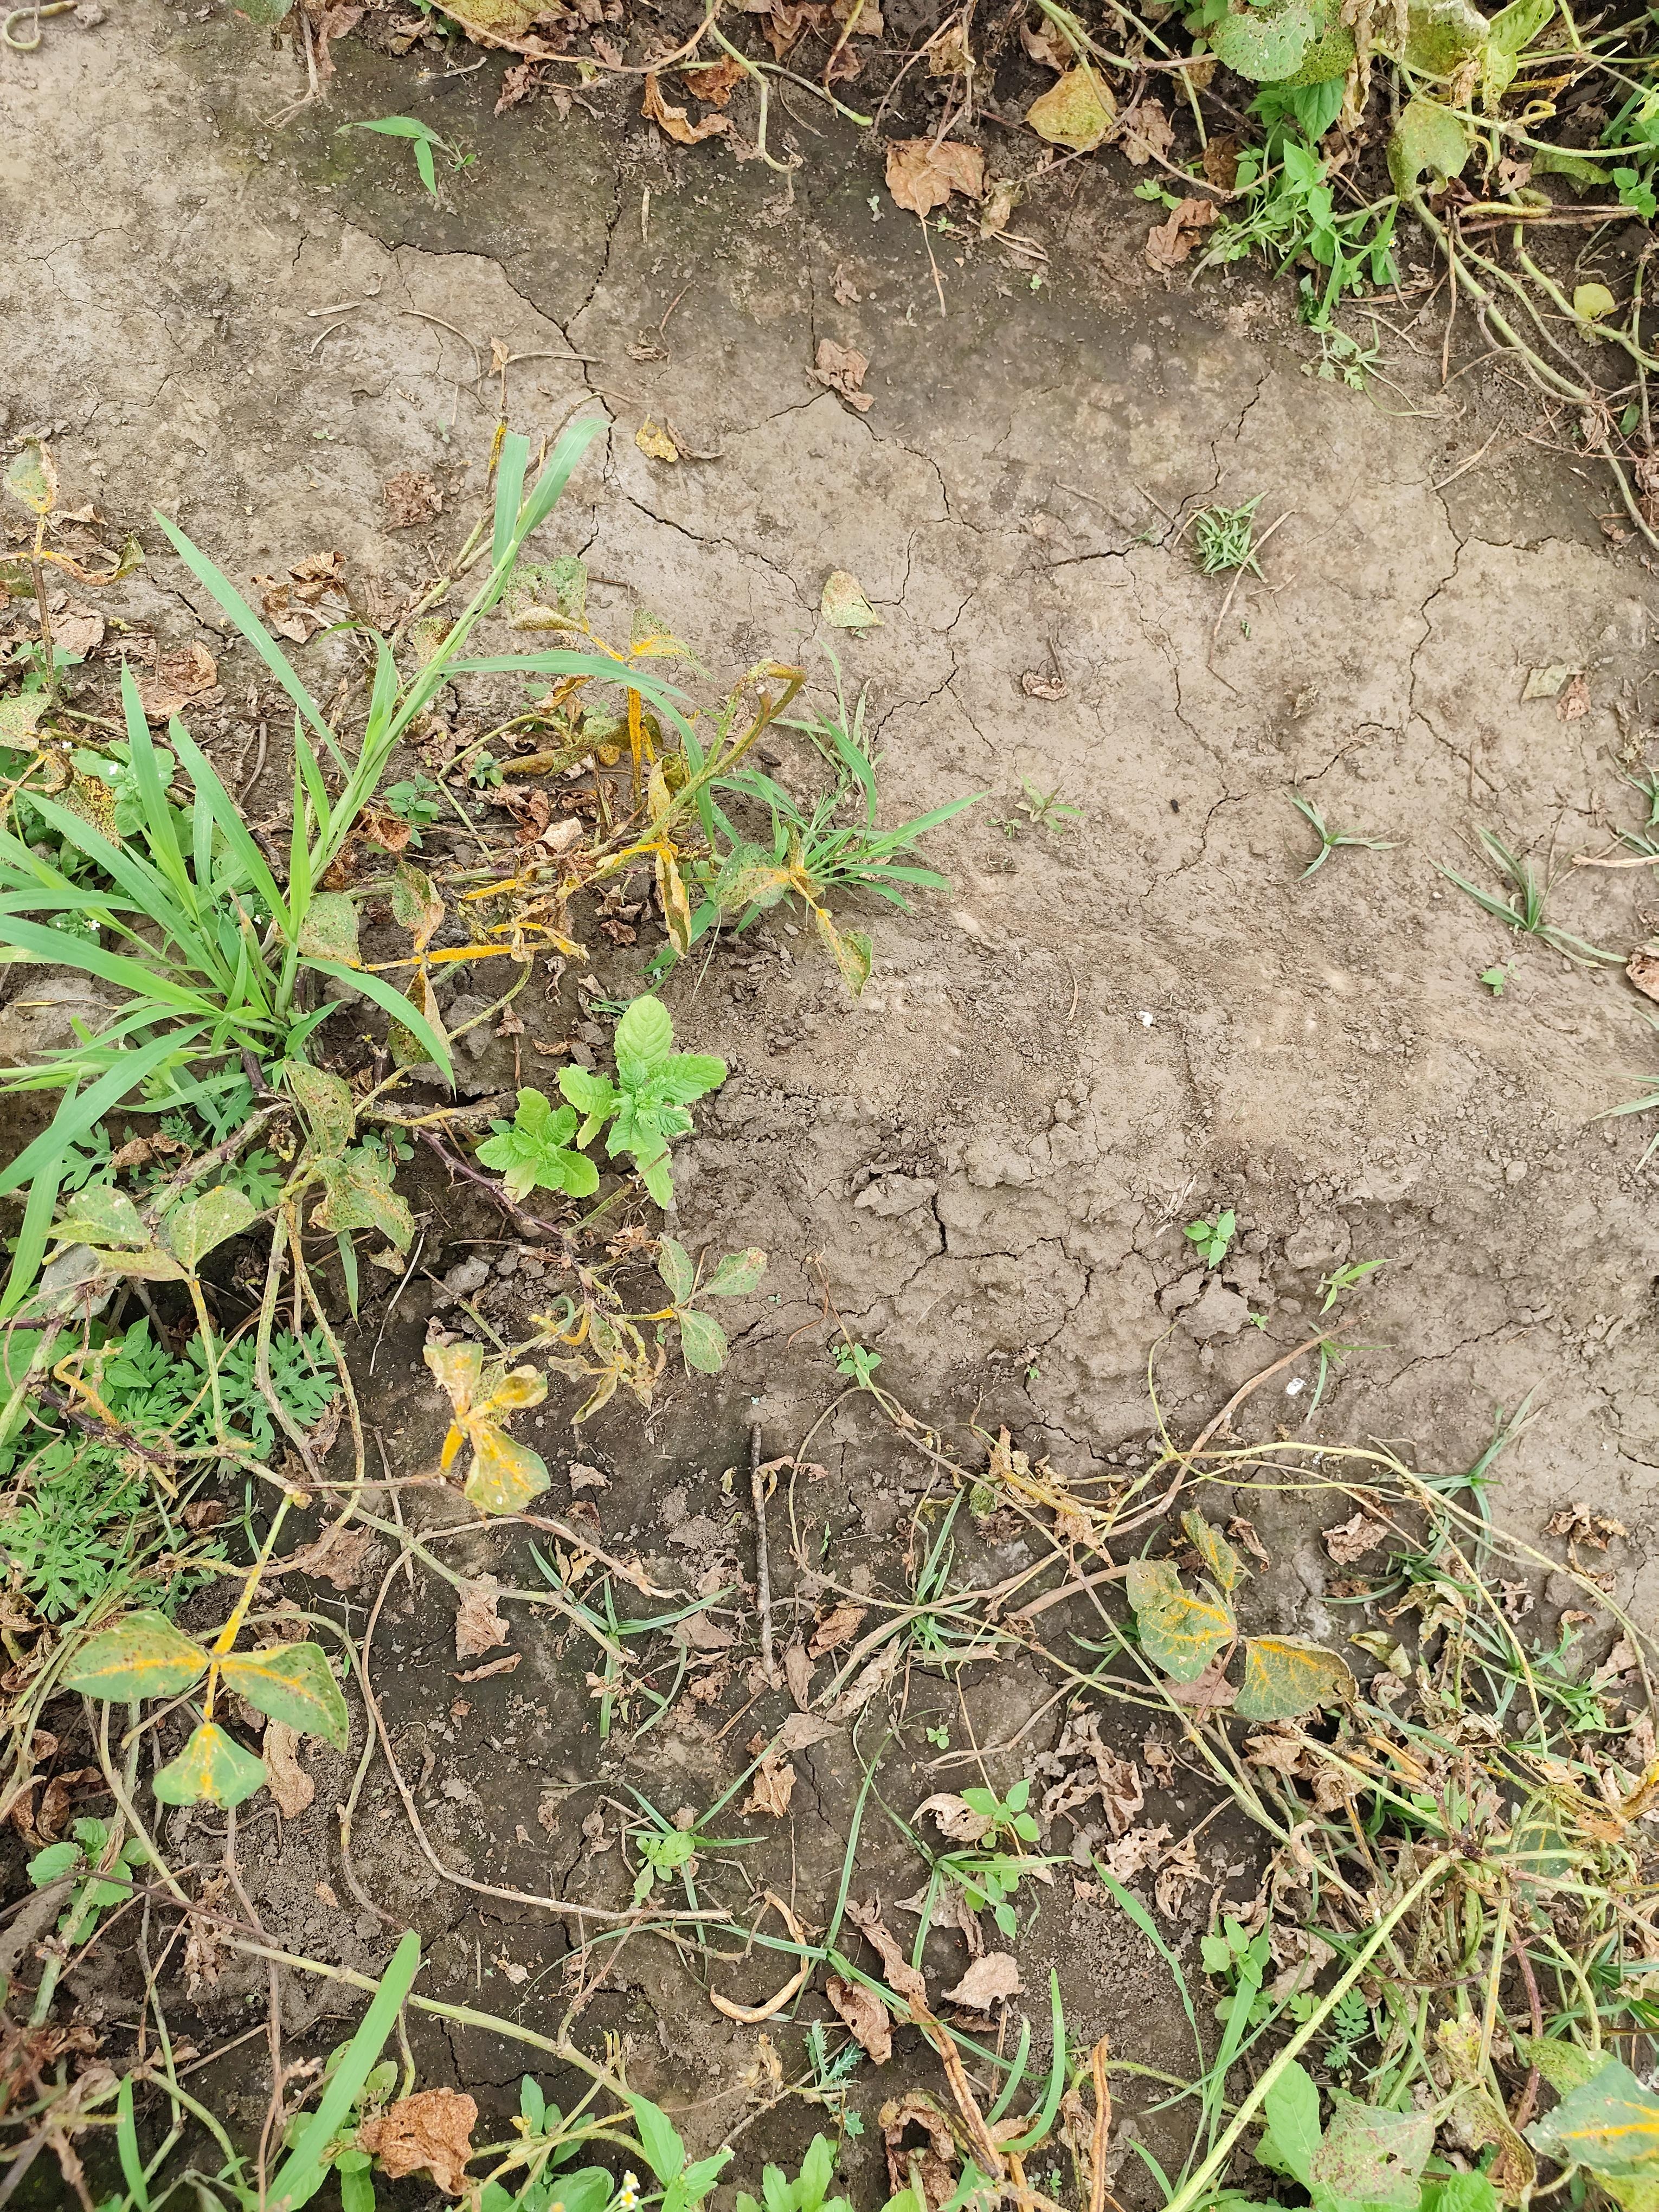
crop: cowpea
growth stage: development pod
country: Tanzania
